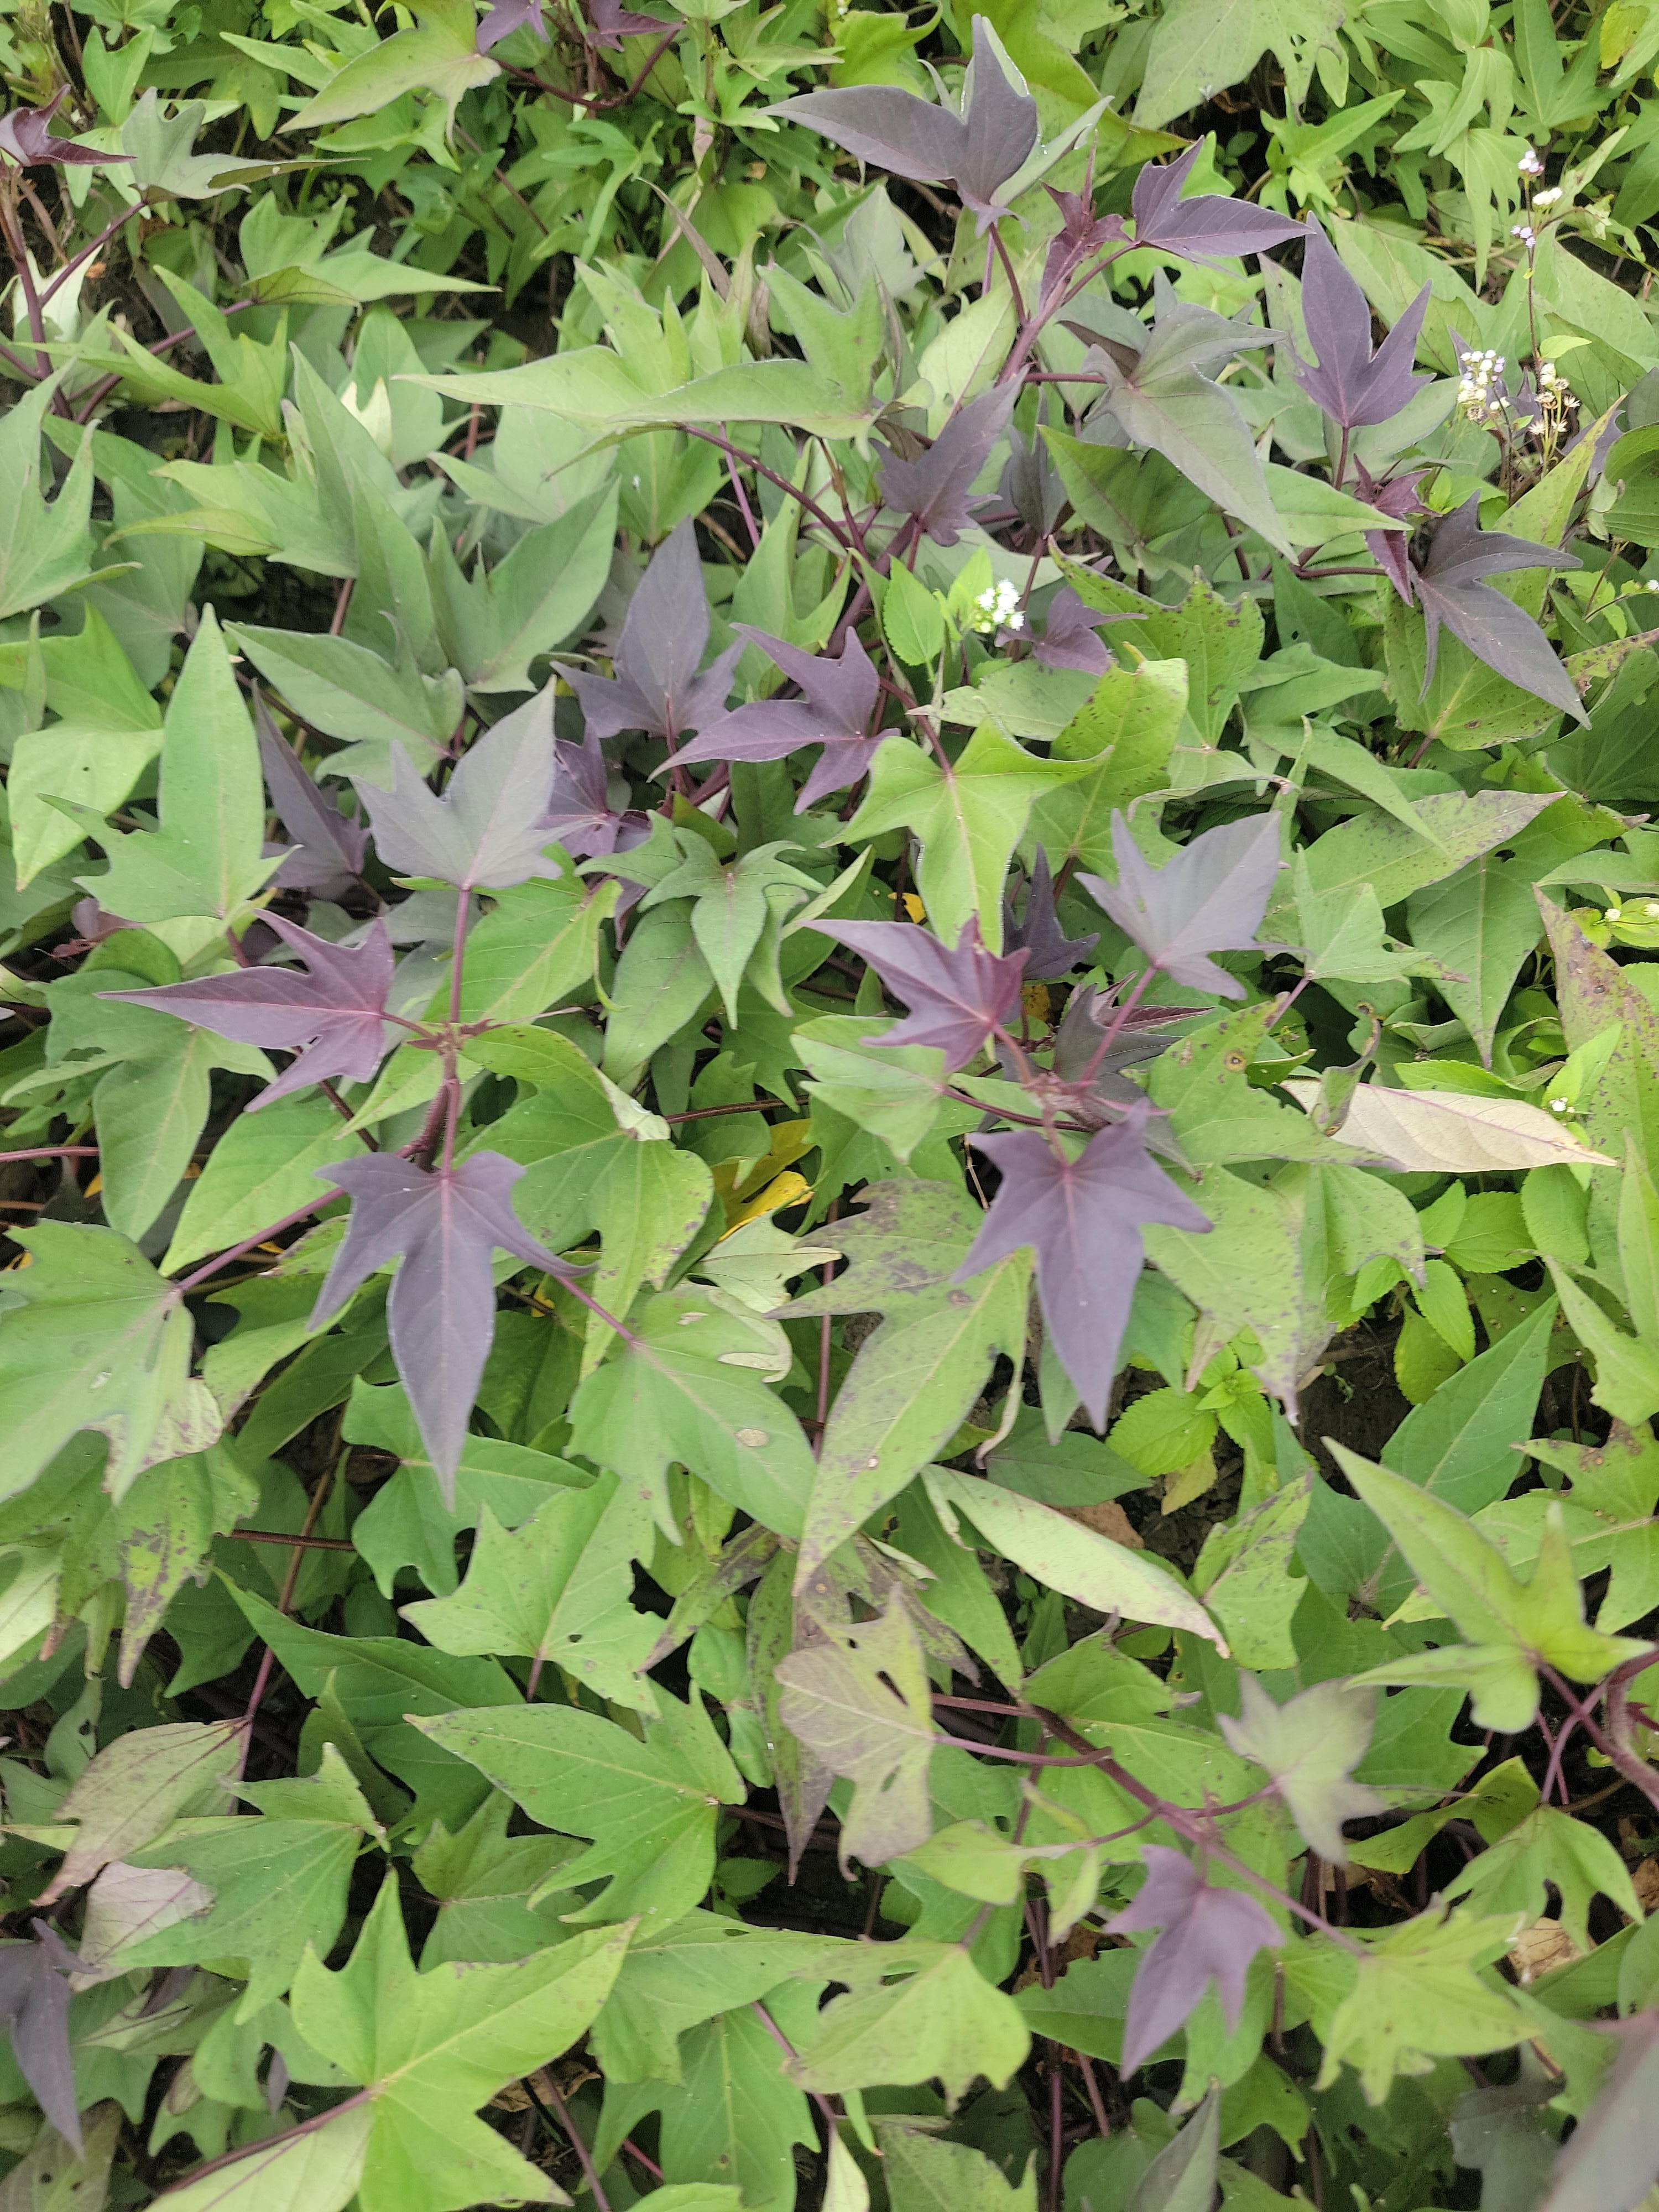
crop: sweet potato
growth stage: flowering
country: Tanzania
